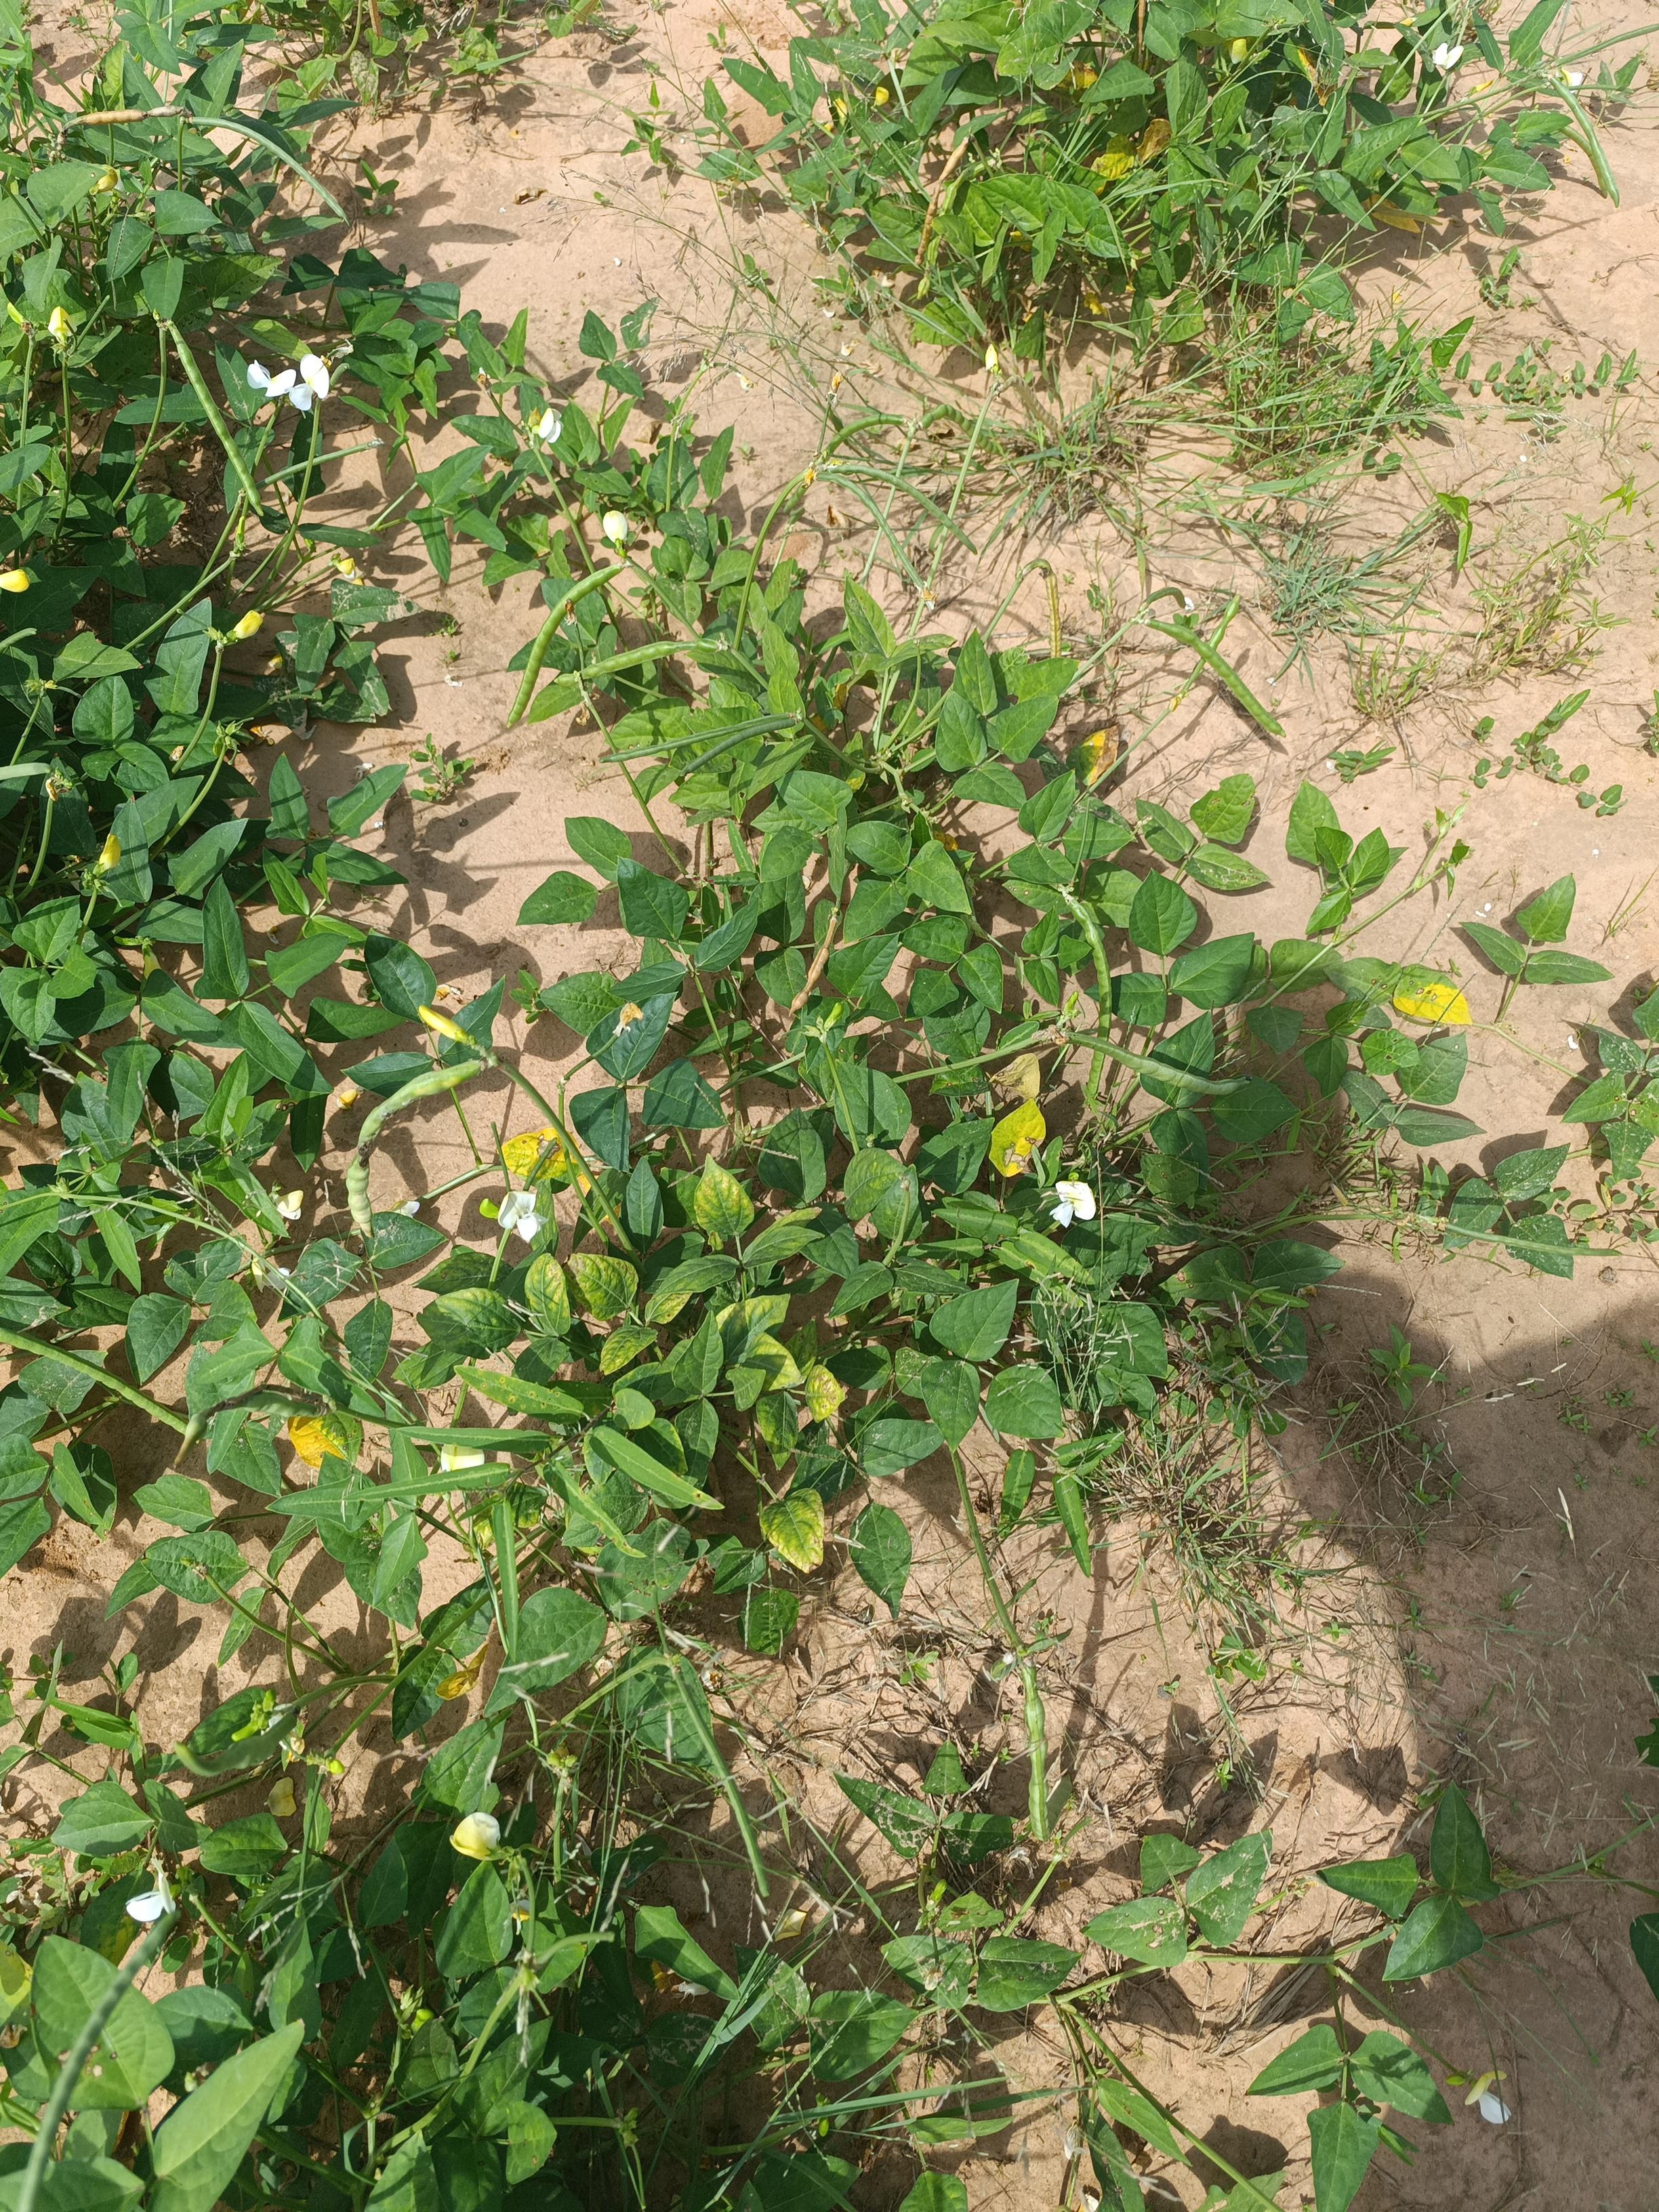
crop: cowpea
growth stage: maturity
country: Nigeria
